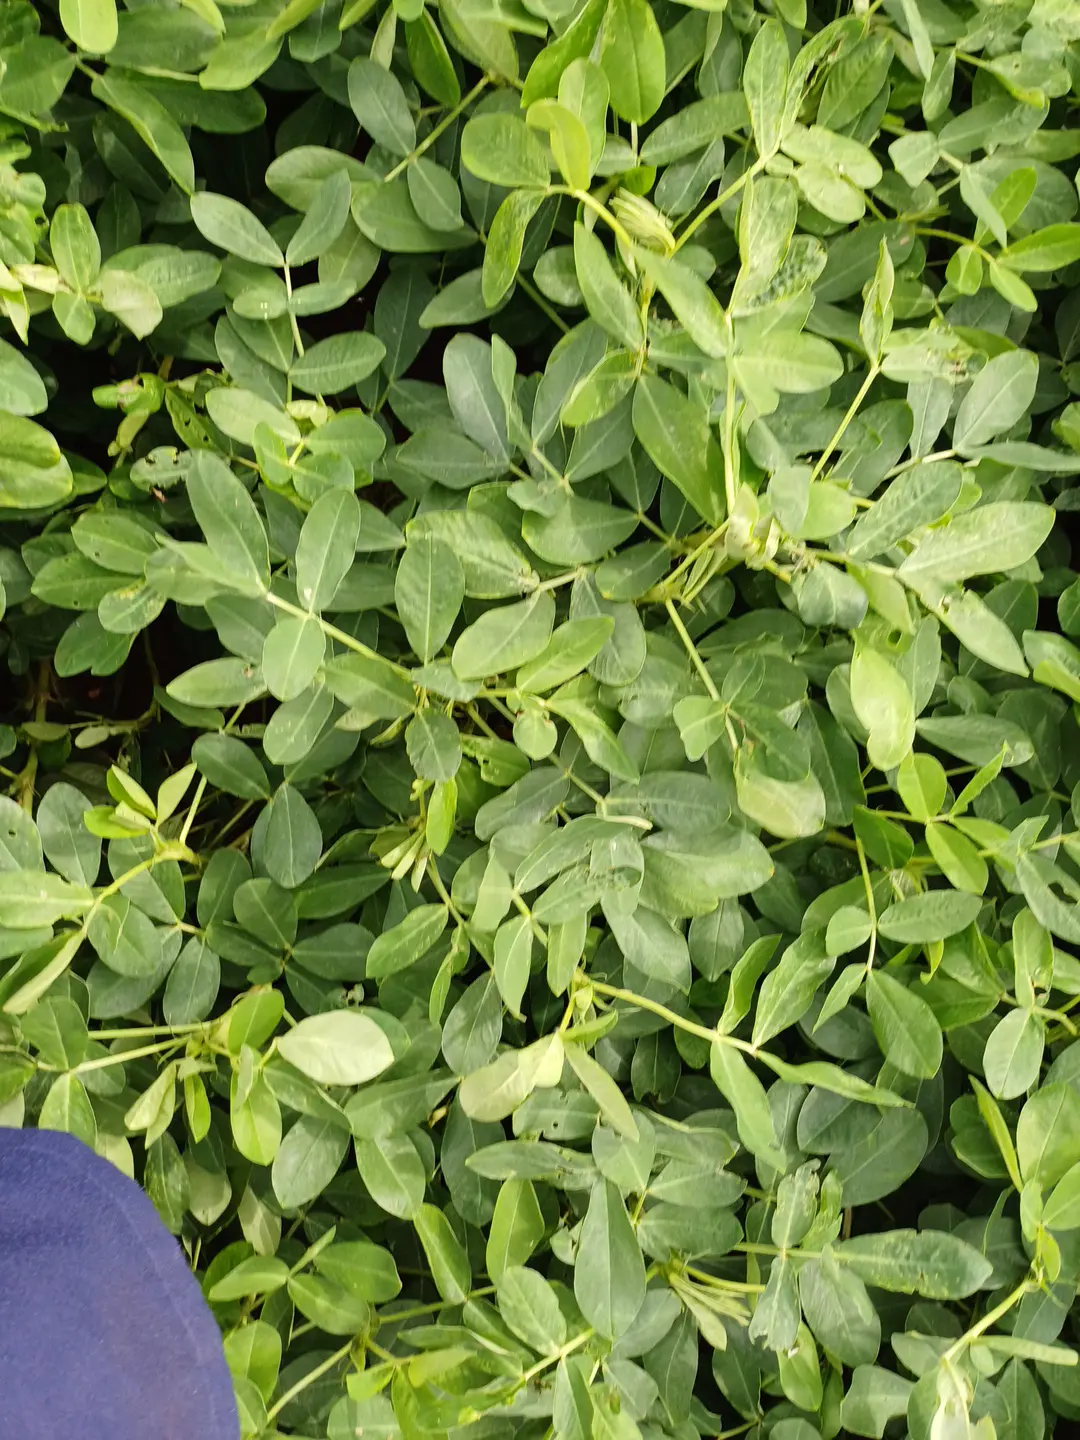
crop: groundnut
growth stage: flowering
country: Kenya
